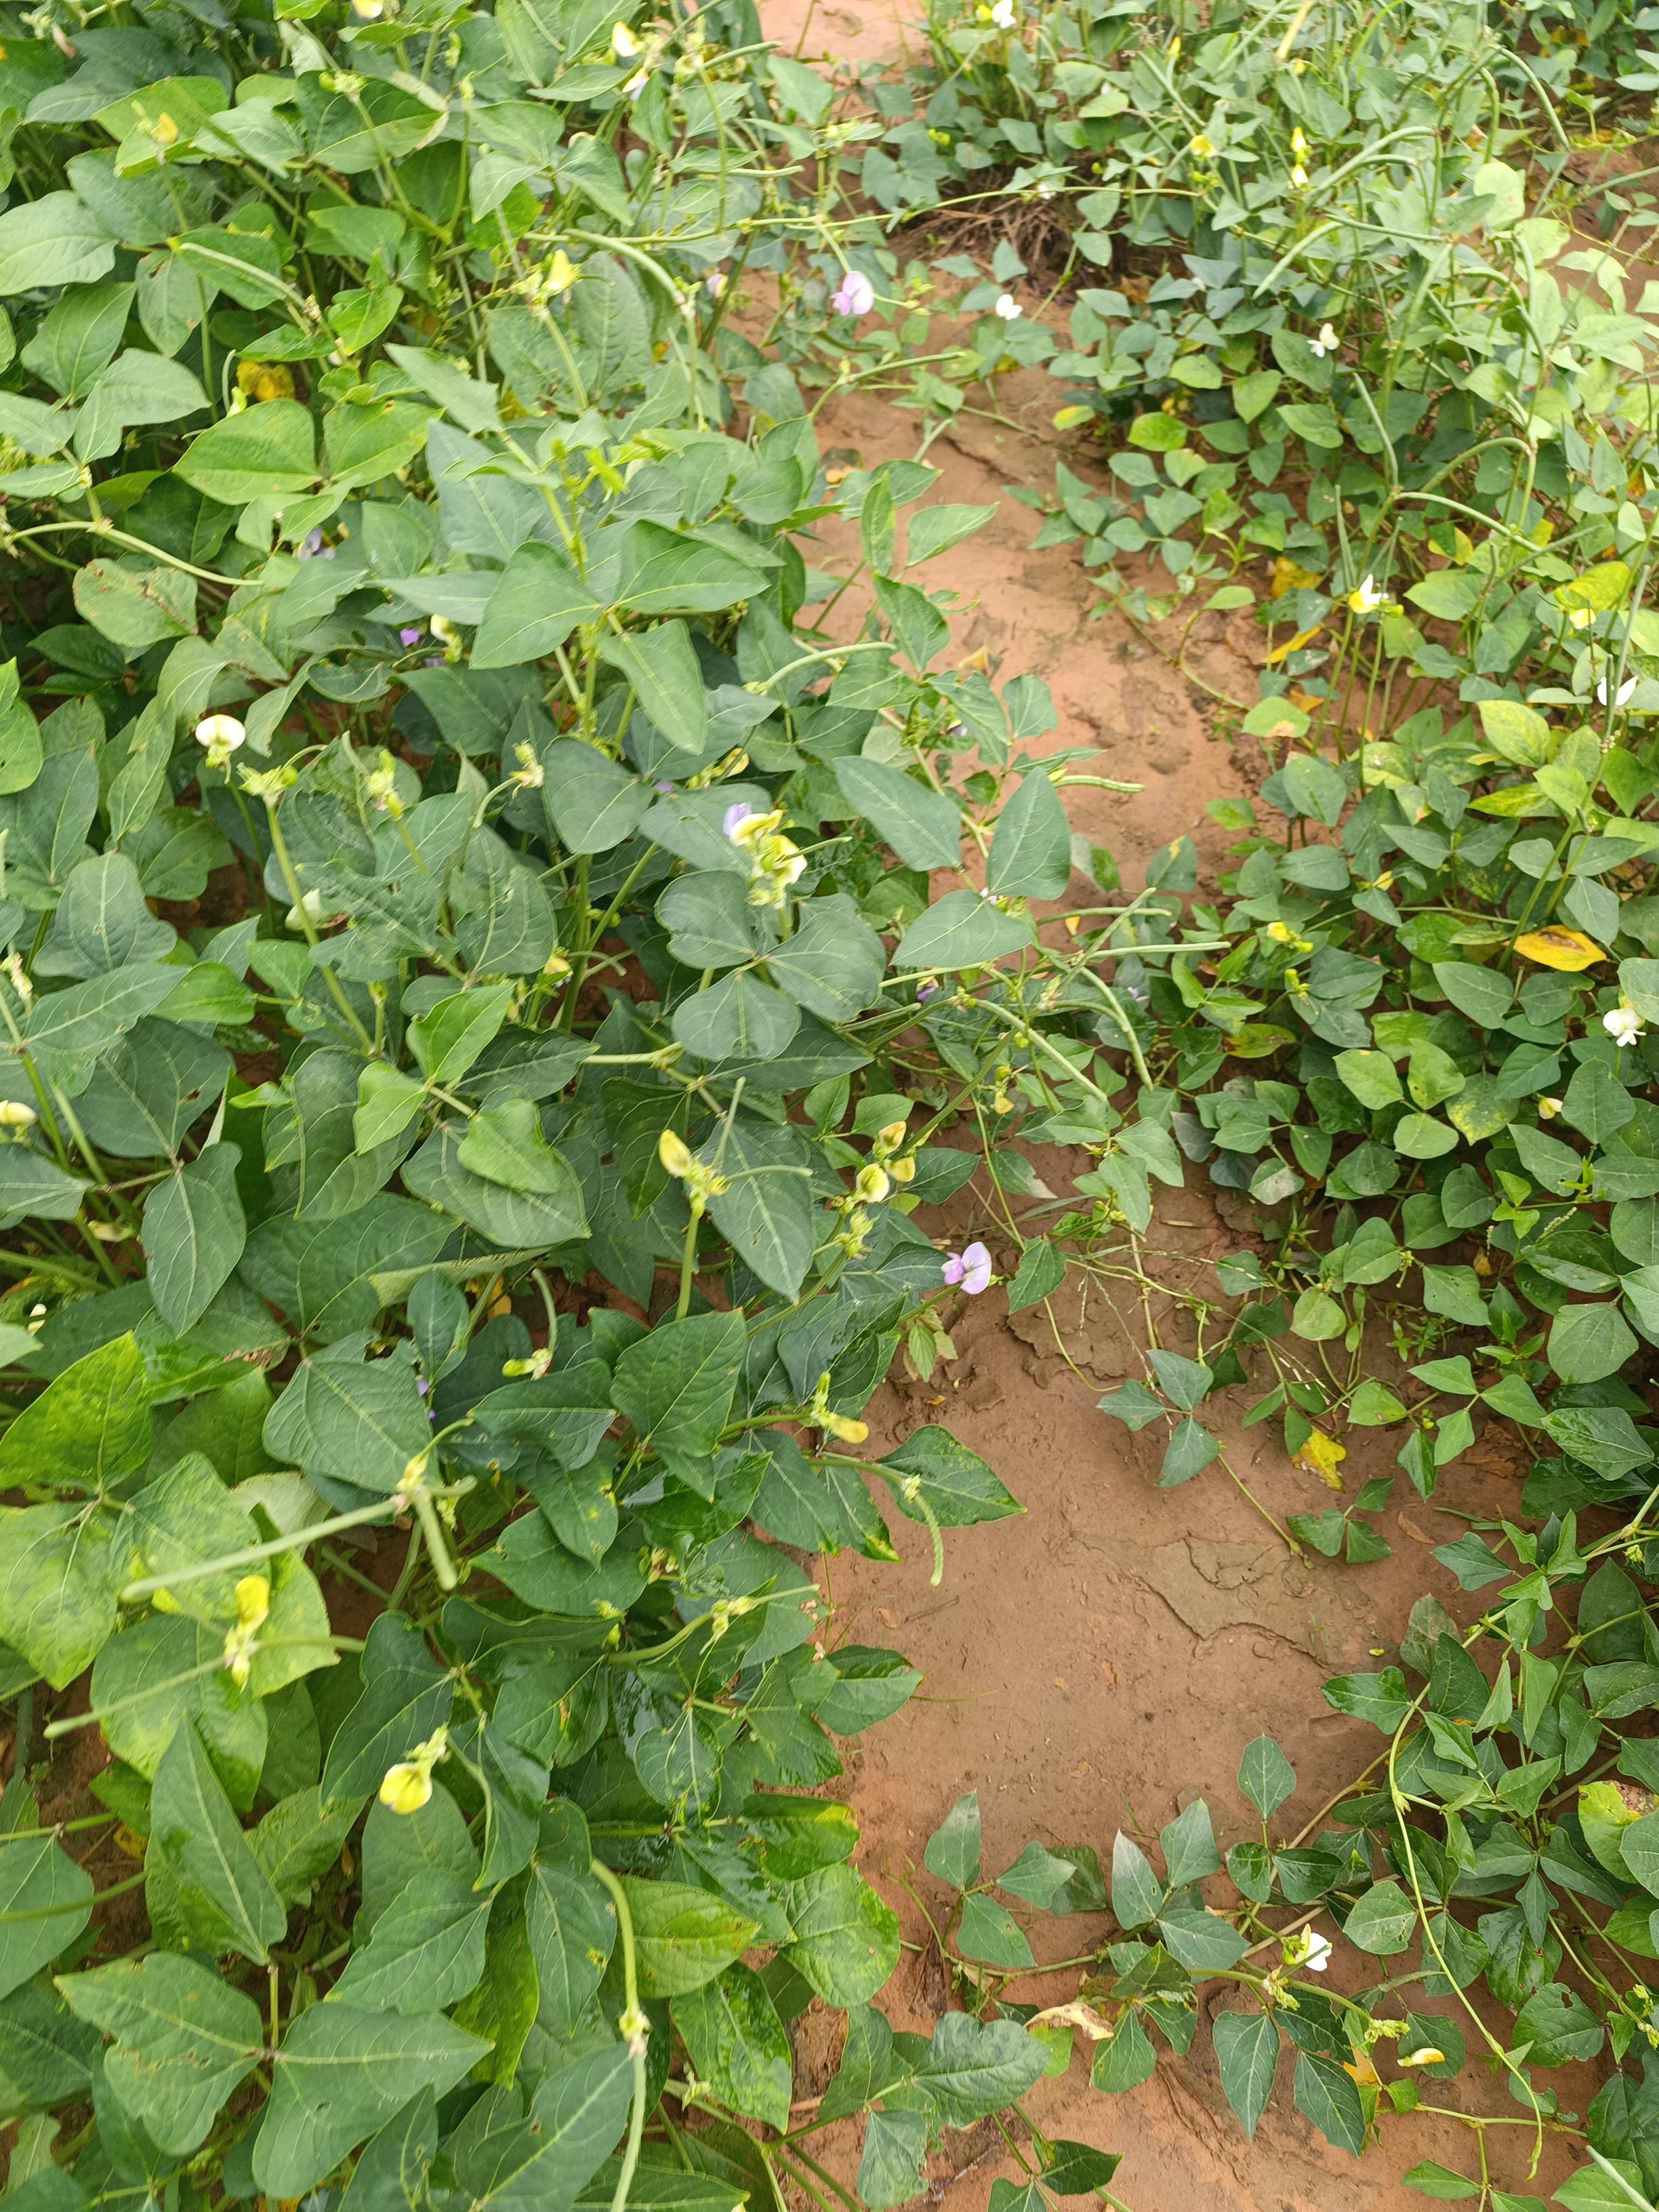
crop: cowpea
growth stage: development pod
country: Nigeria
